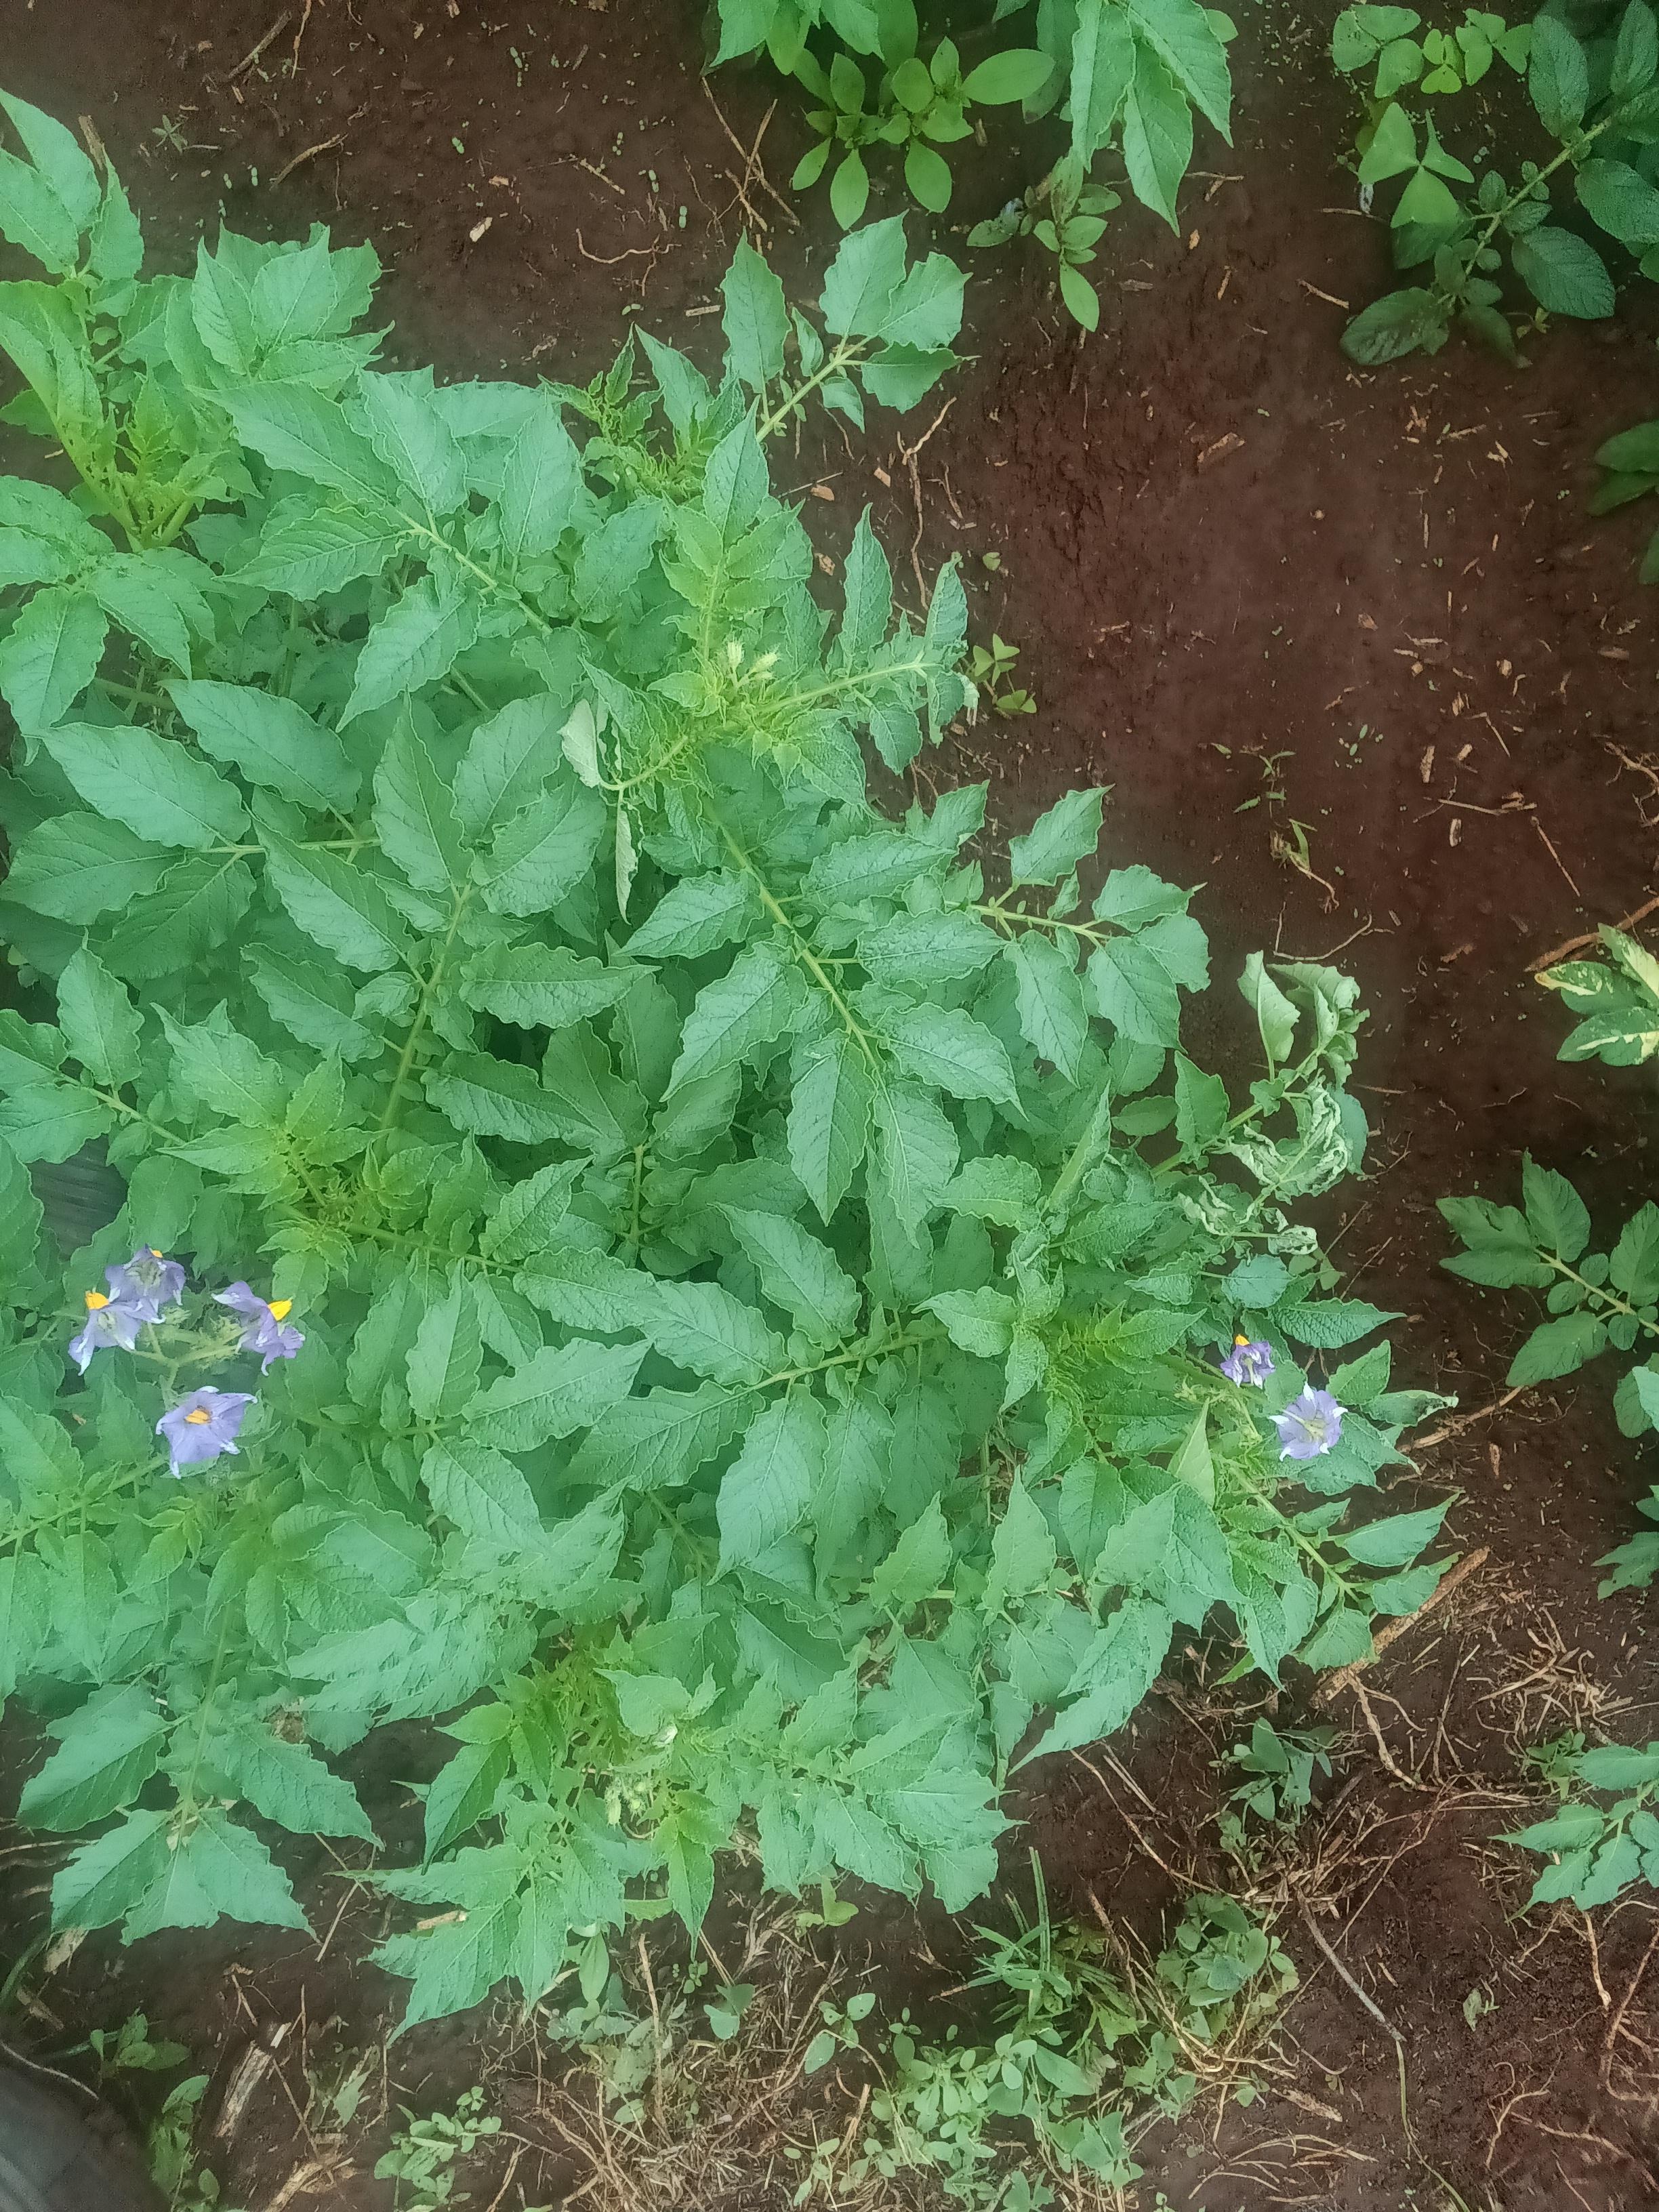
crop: potato
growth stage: flowering
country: Kenya
